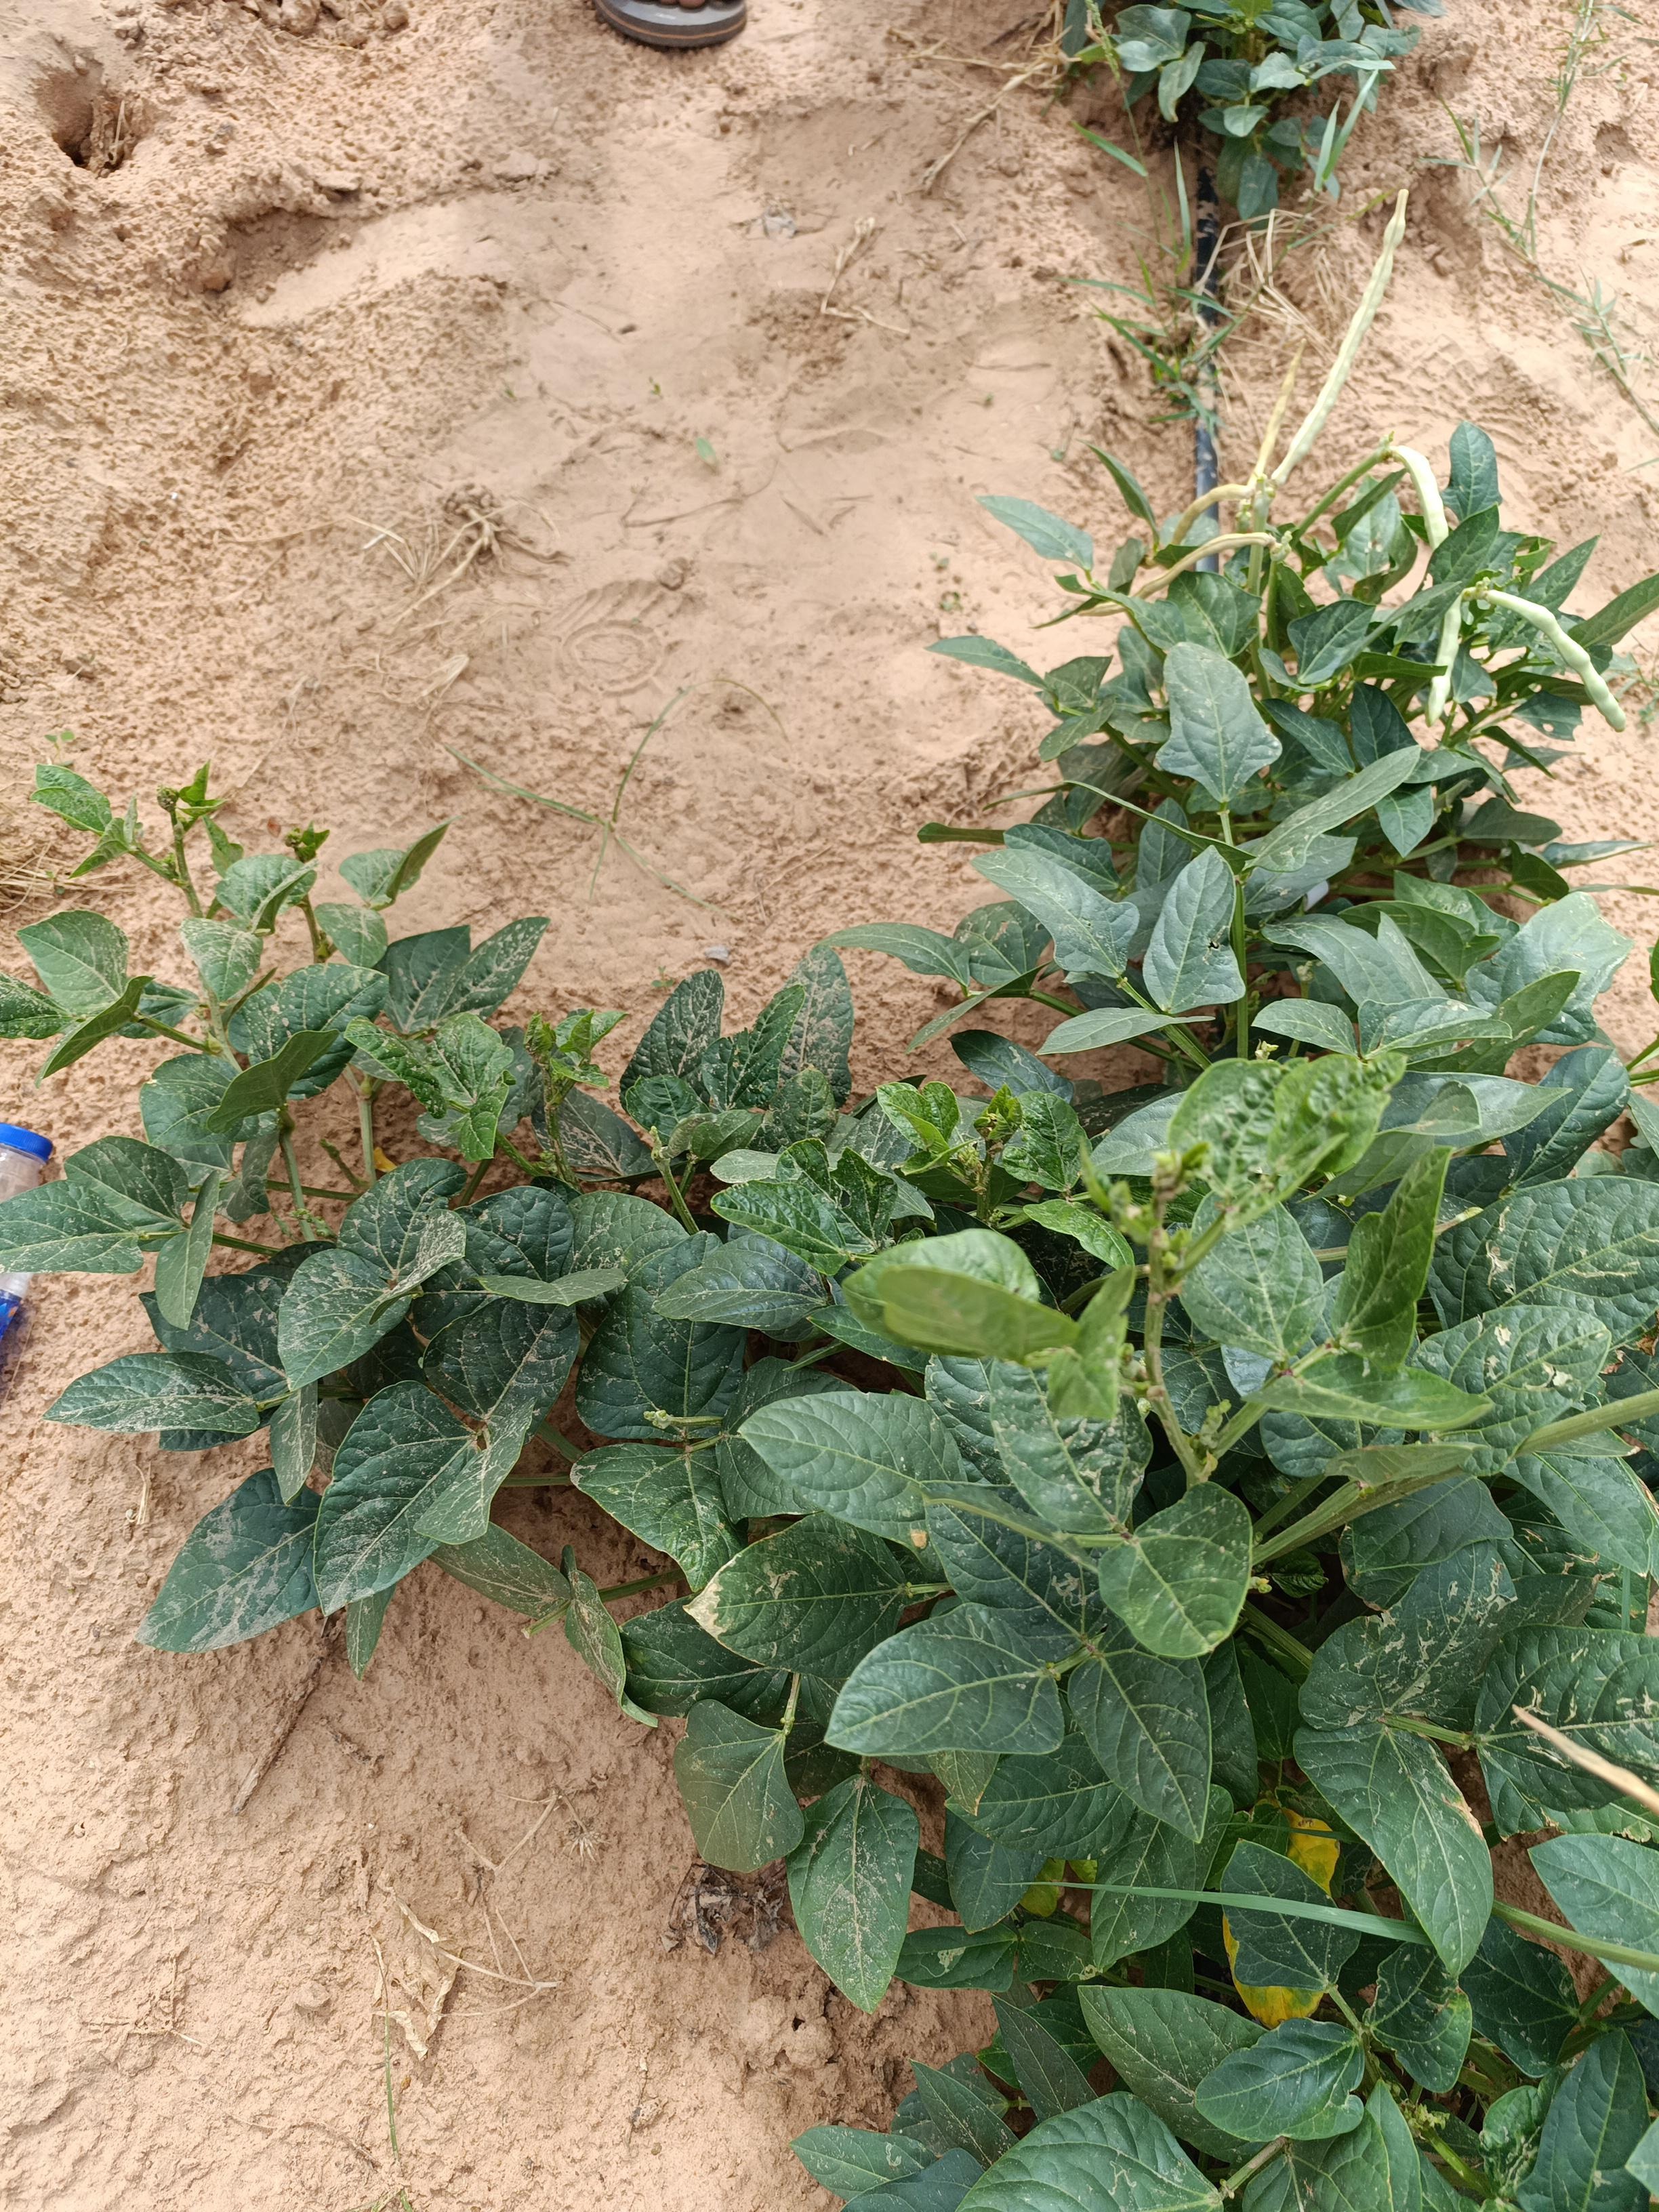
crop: cowpea
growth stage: development pod
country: Nigeria
